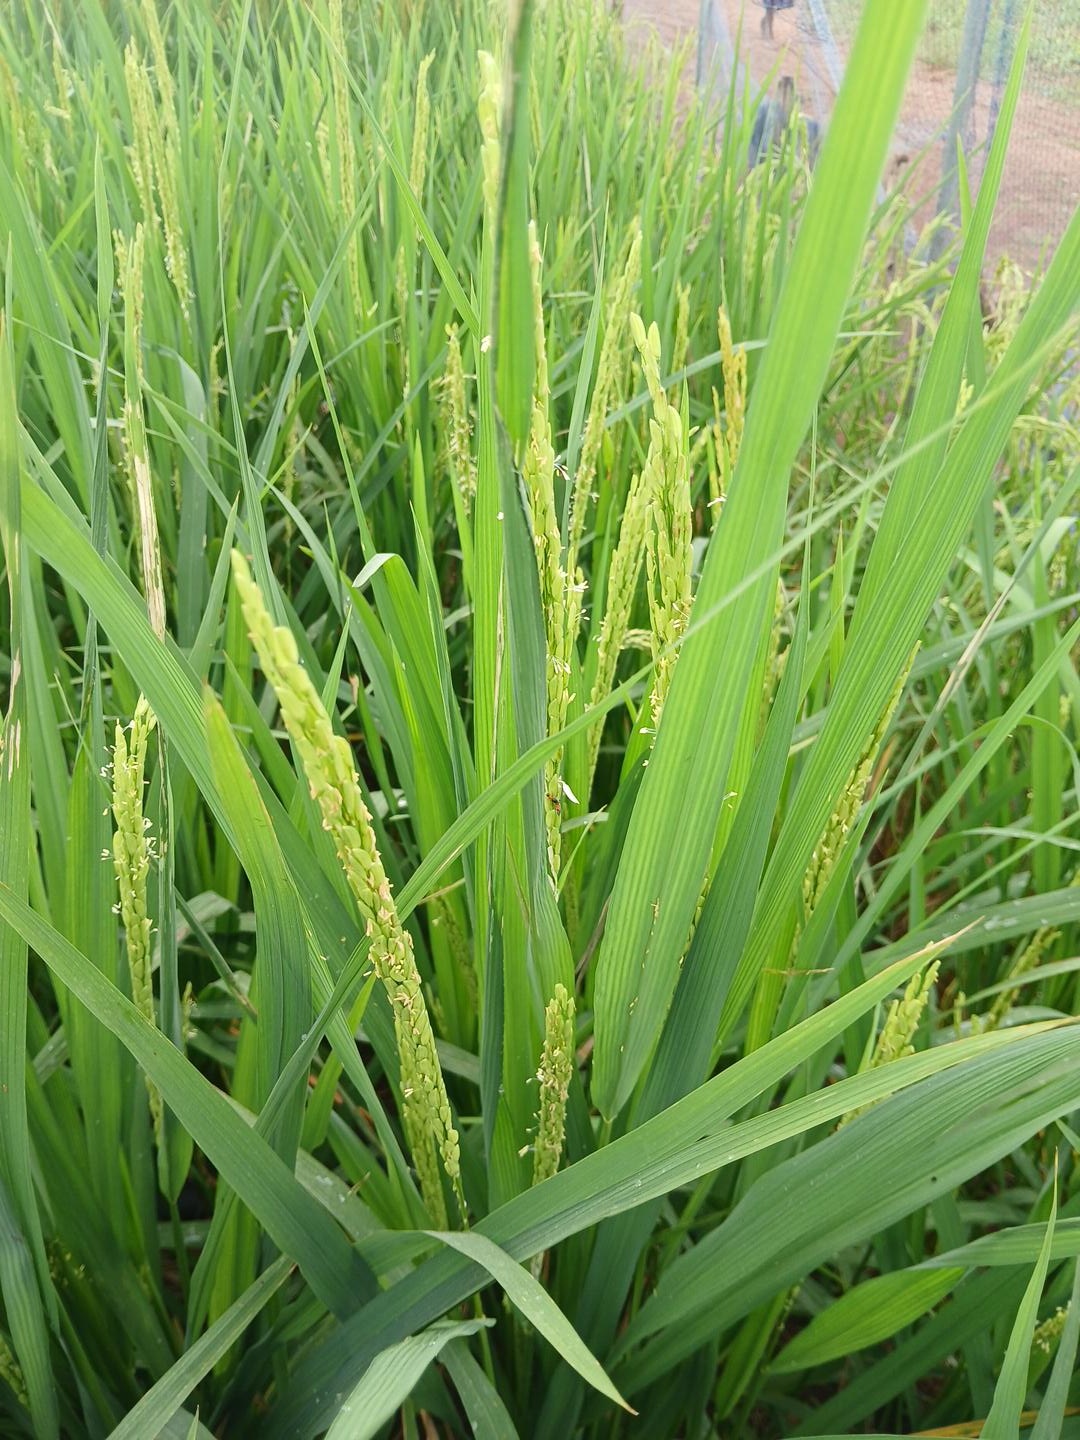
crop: rice
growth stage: flowering
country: Côte d'Ivoire
